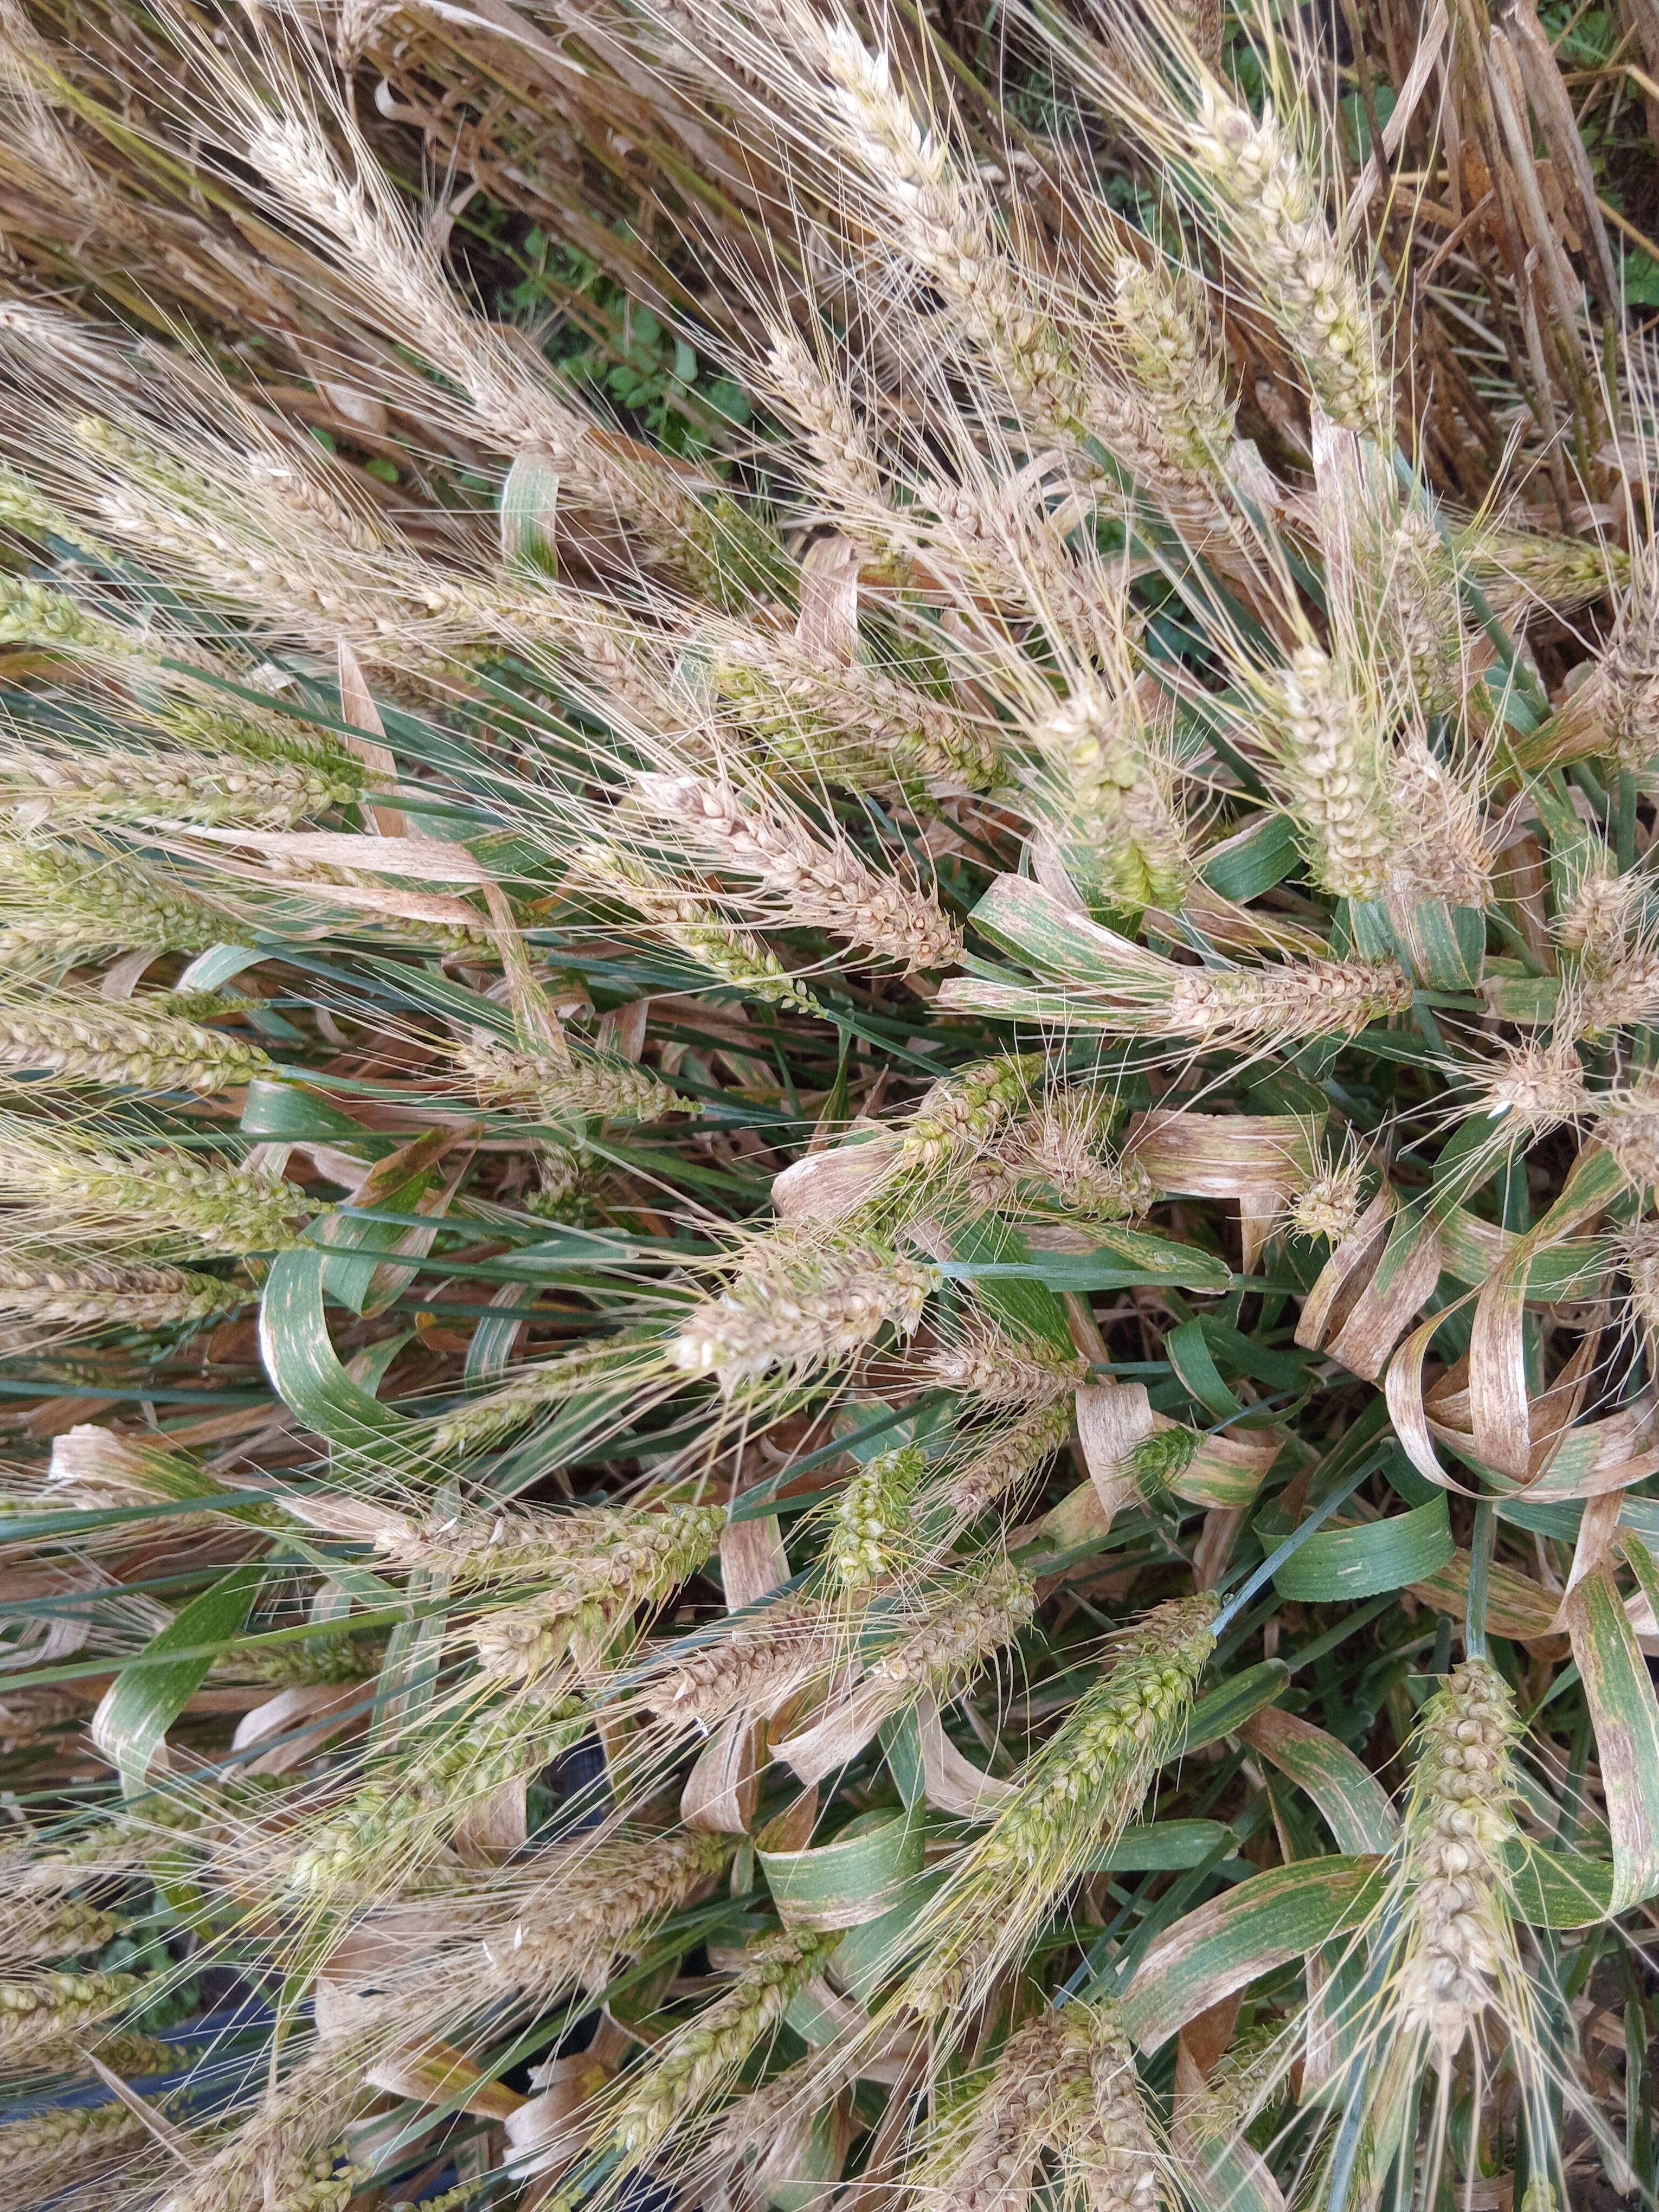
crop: wheat
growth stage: maturity
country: Kenya
